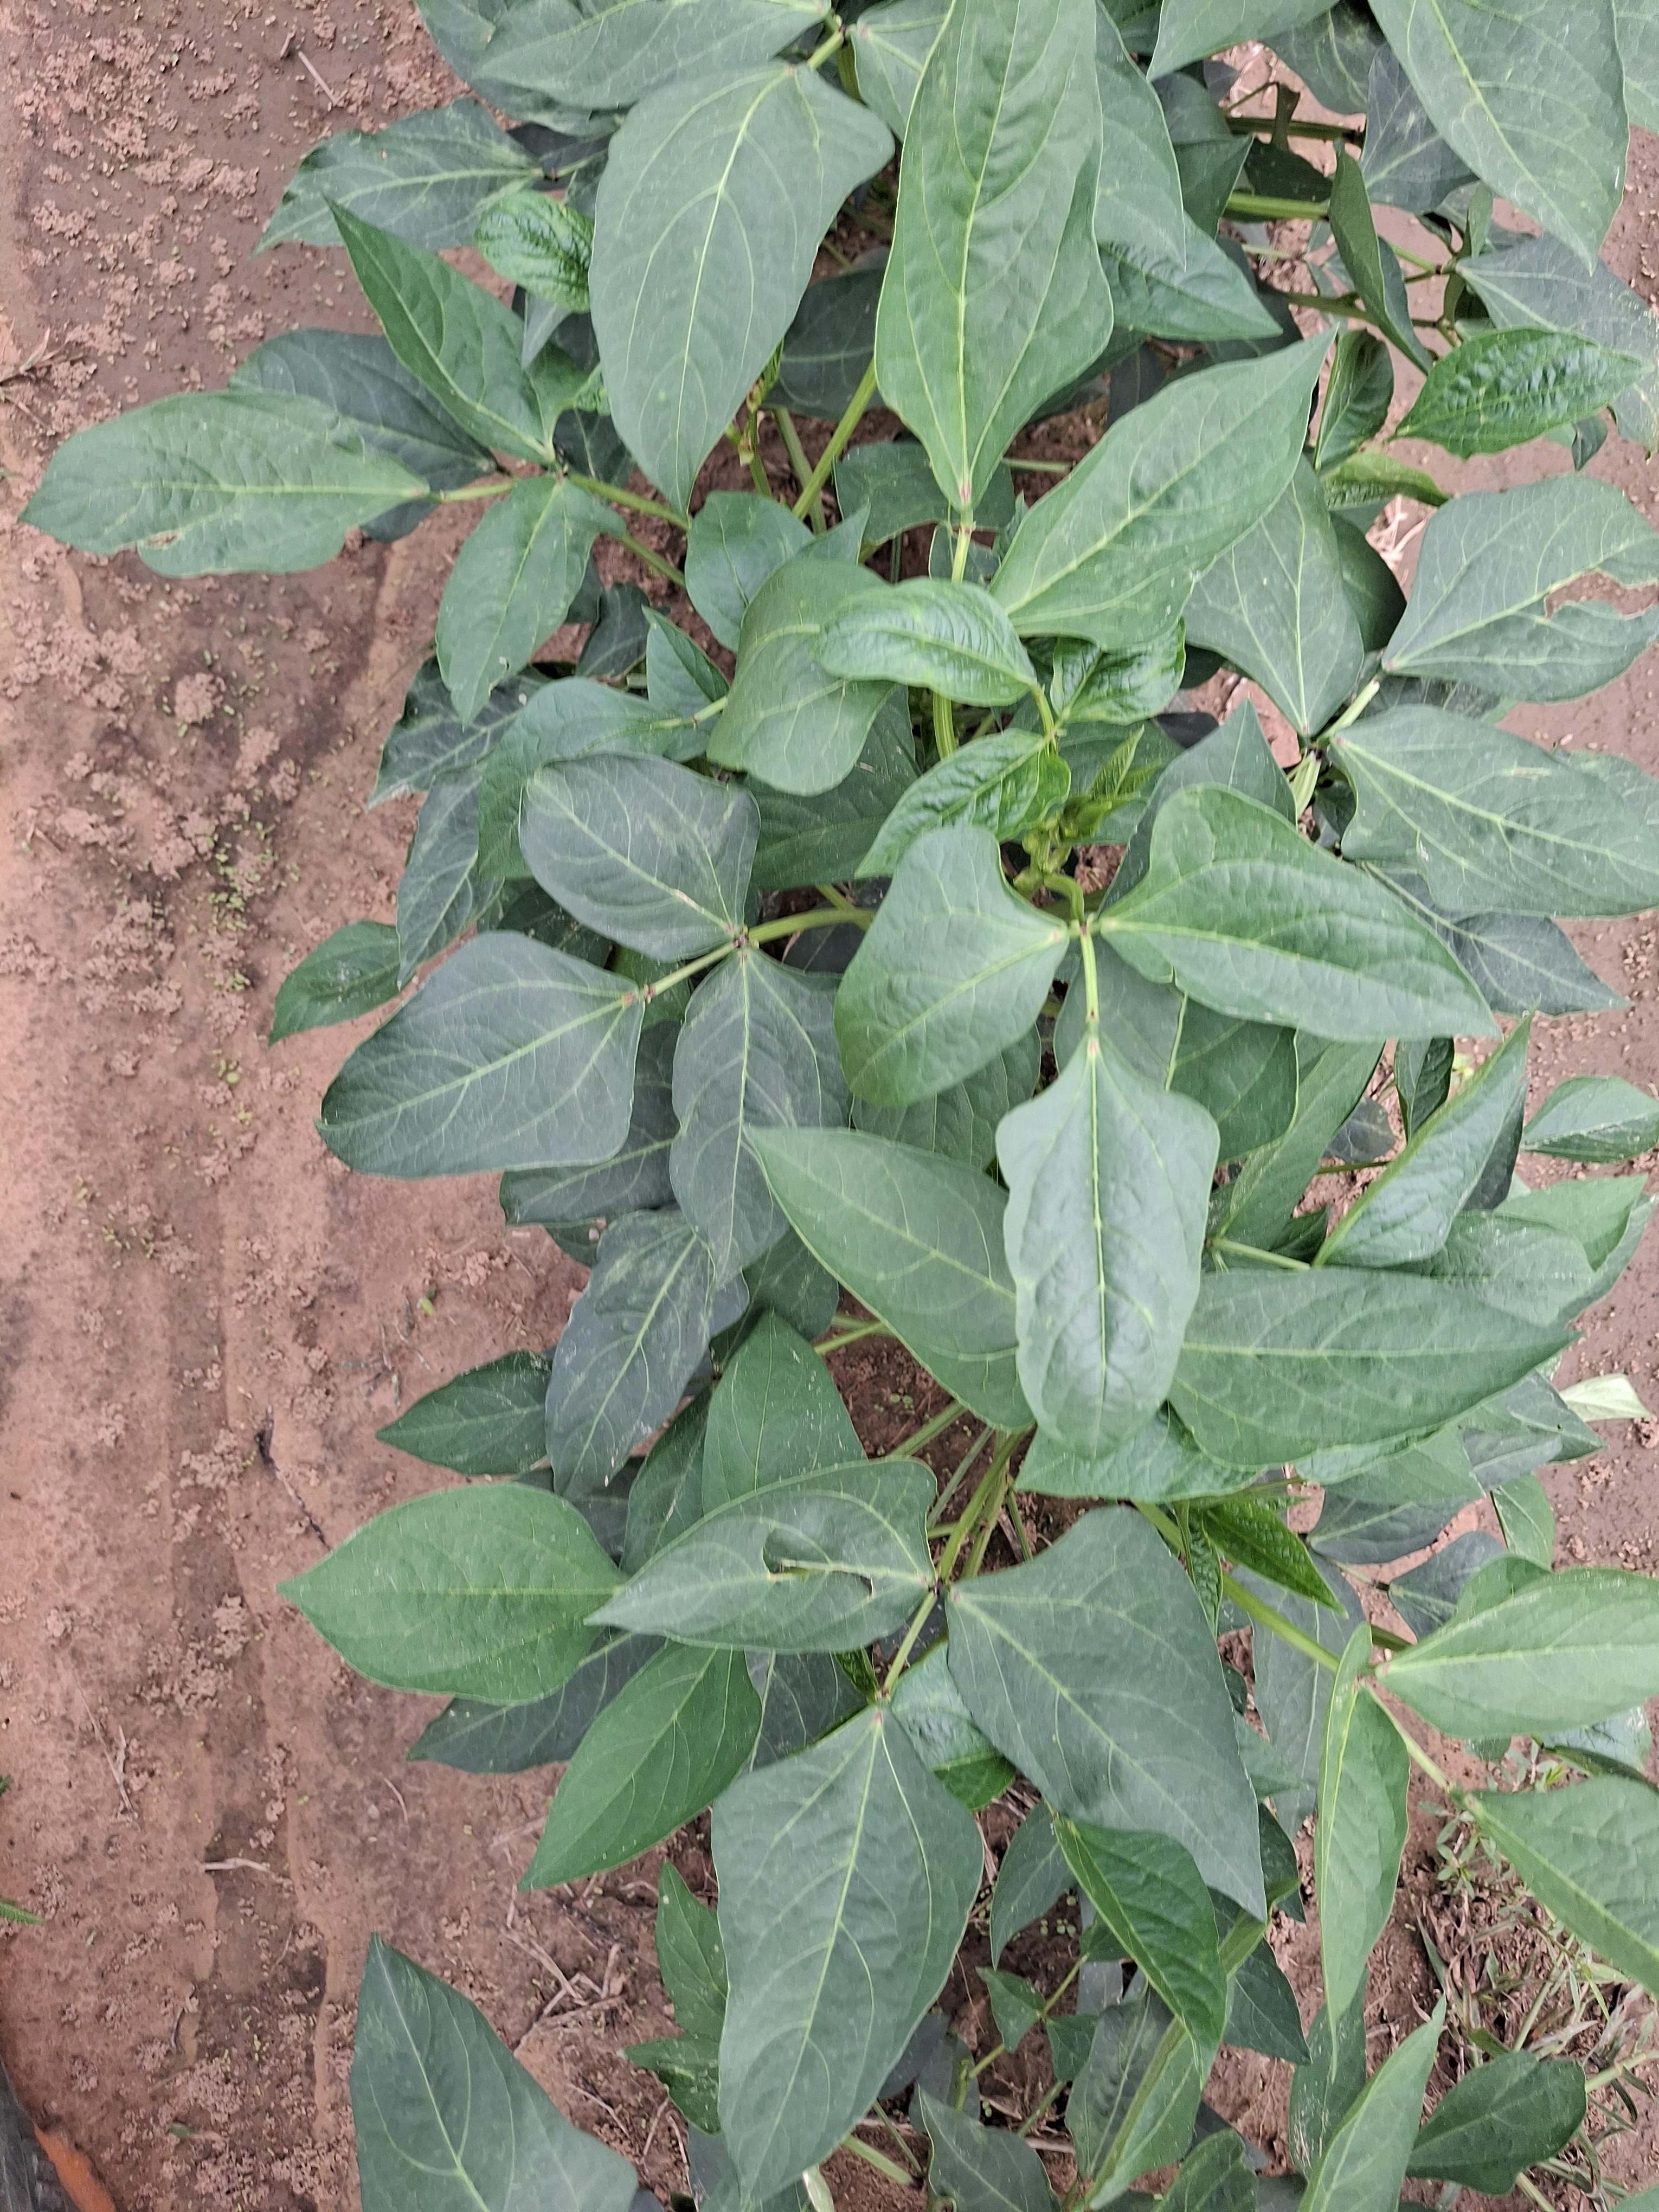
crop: cowpea
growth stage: vegetative
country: Nigeria
